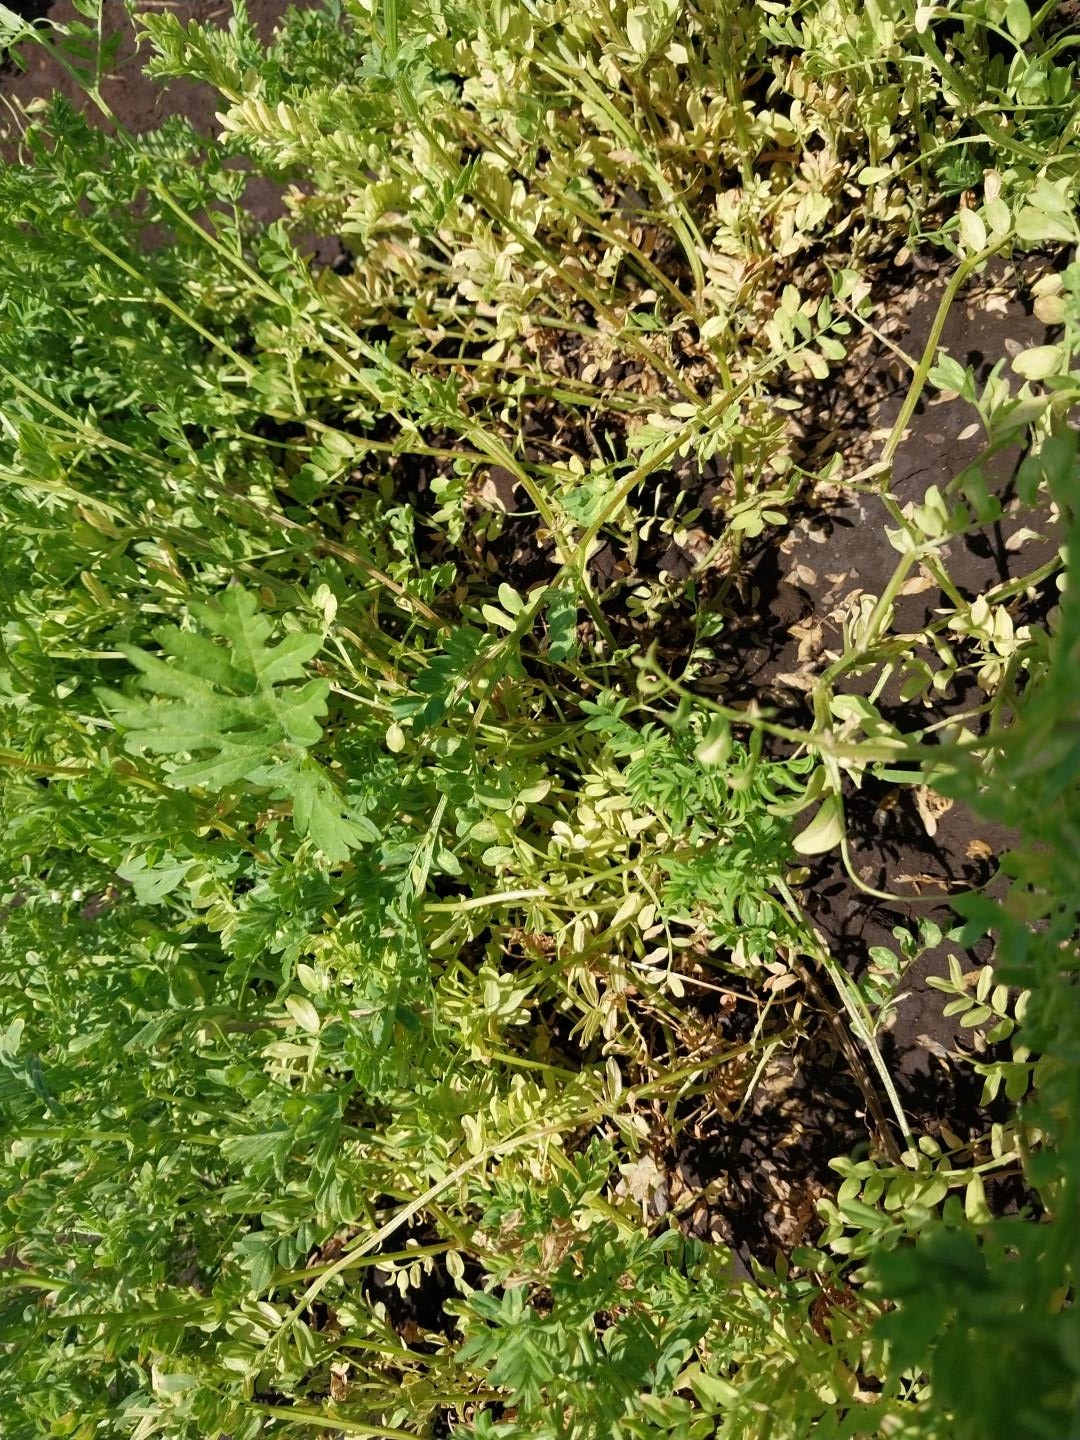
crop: lentil
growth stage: flowering
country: Tanzania
